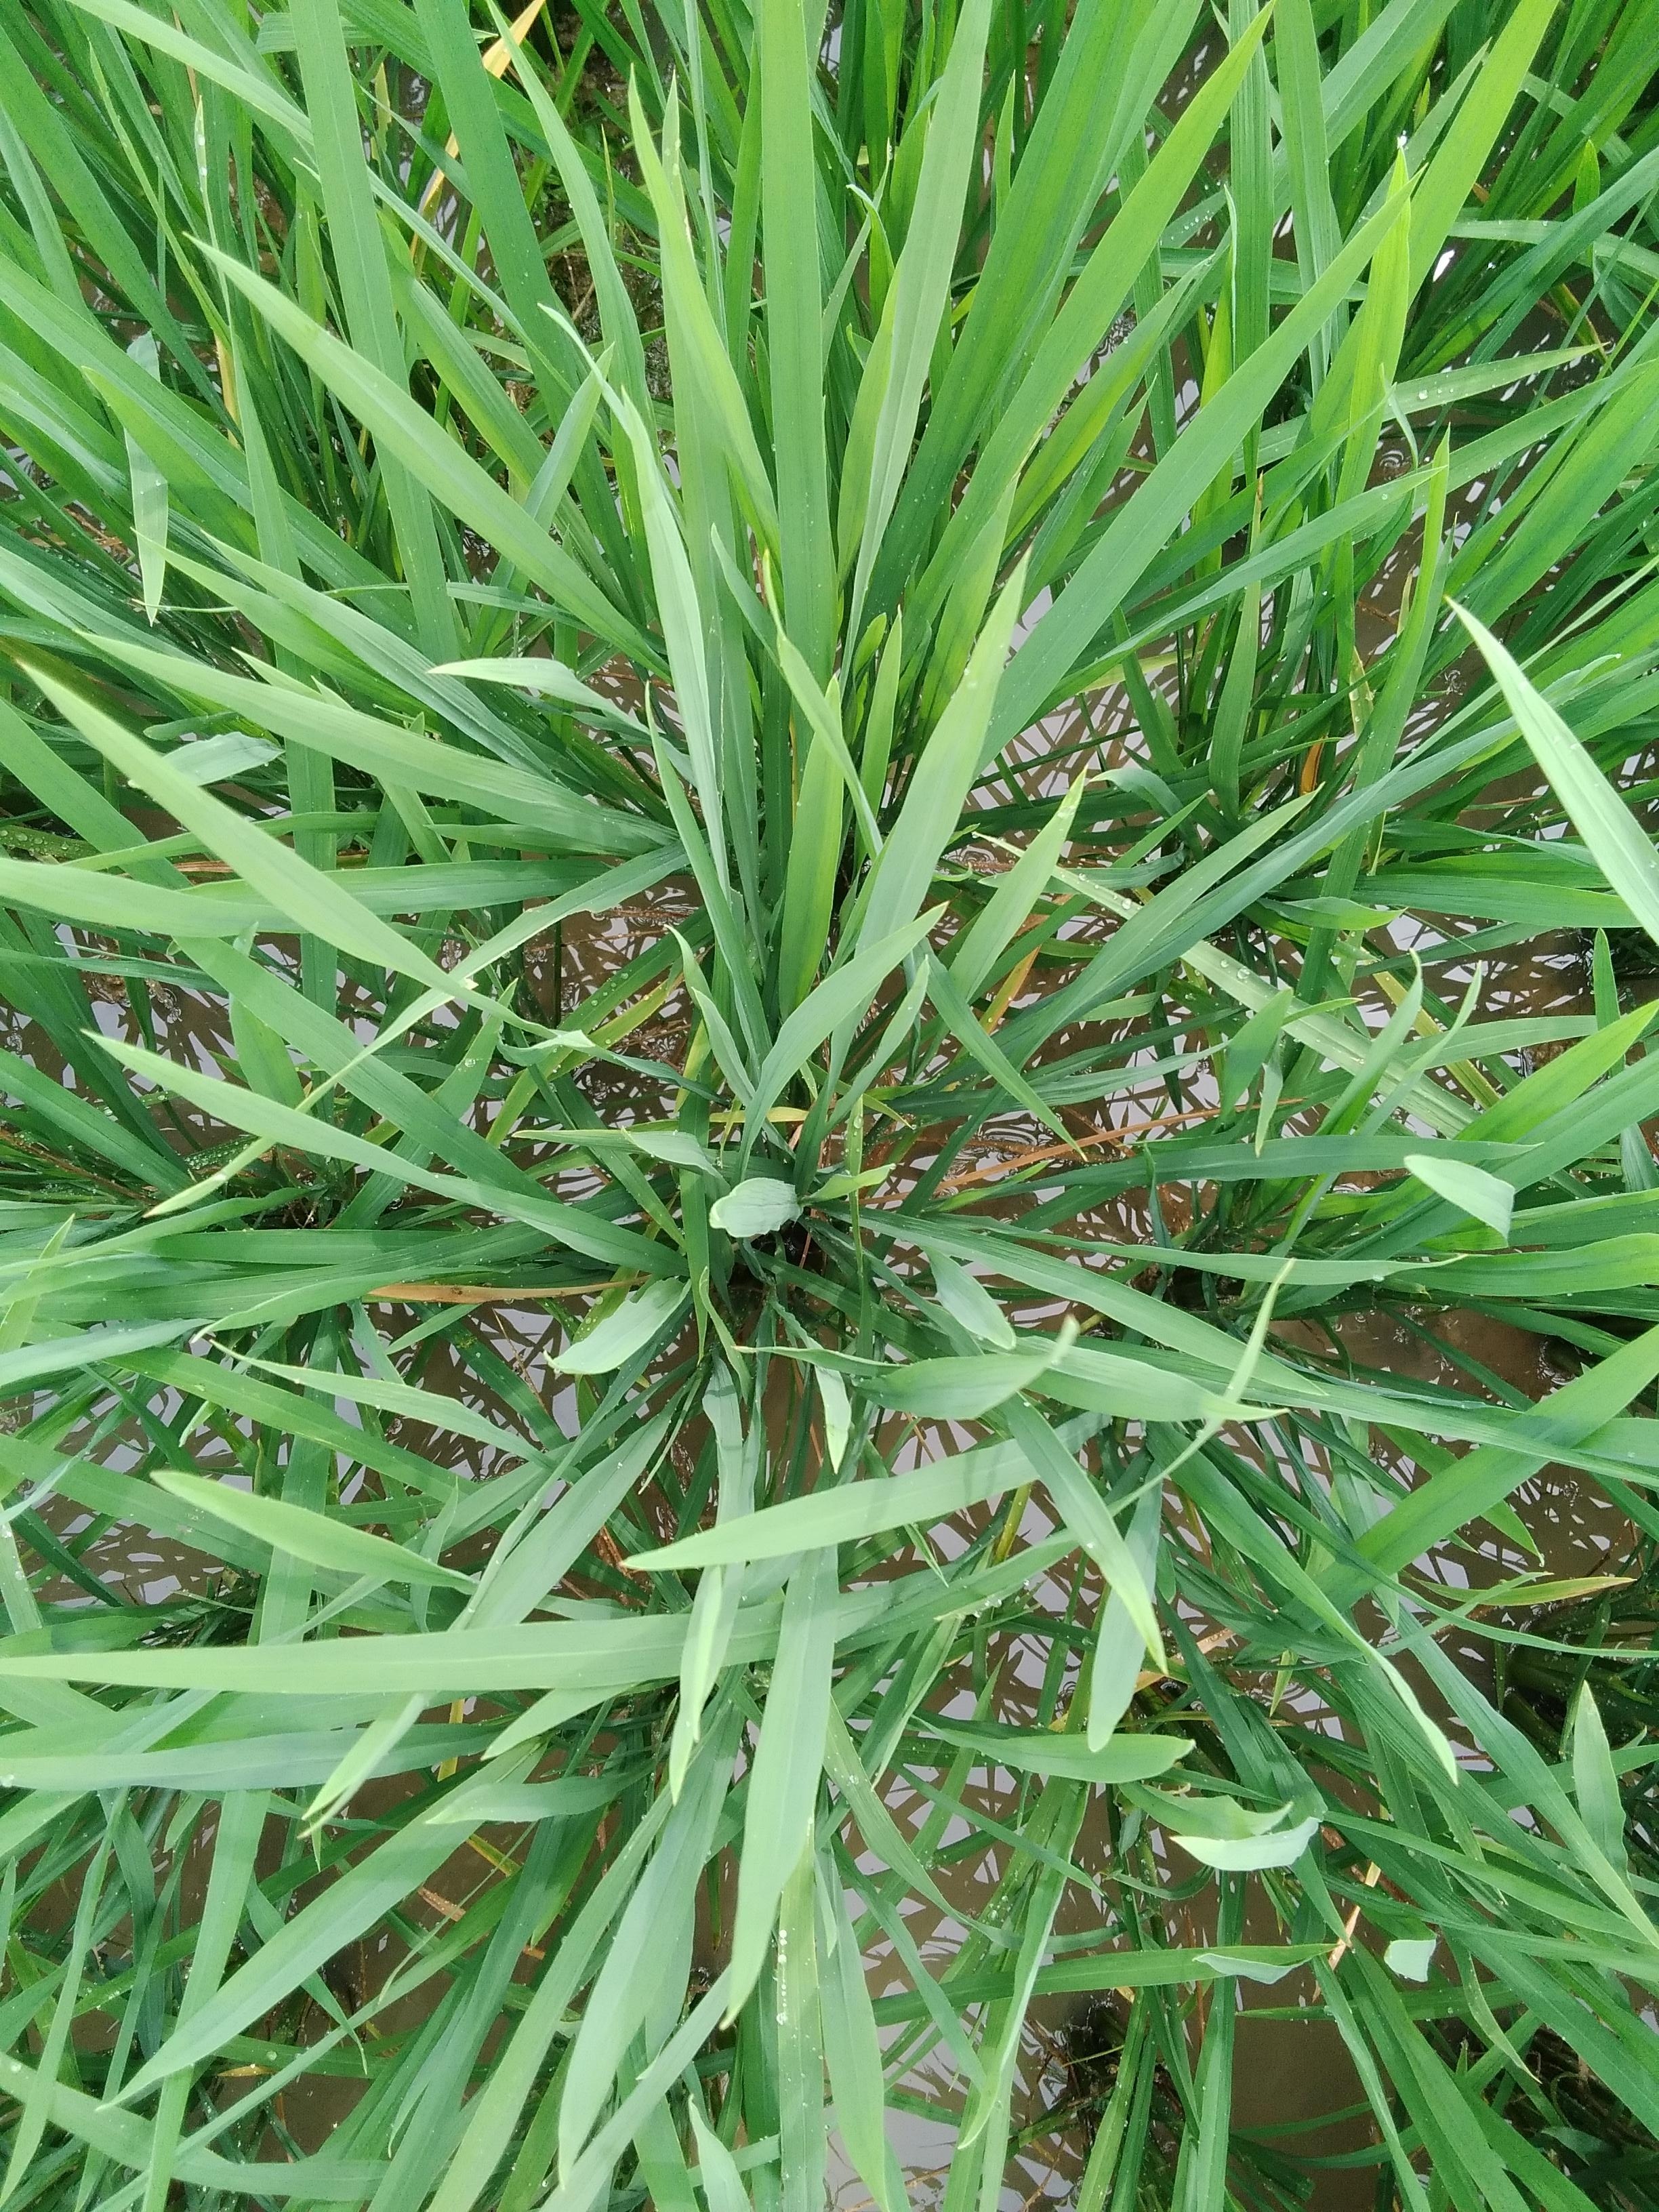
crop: rice
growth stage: vegetative
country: Nigeria
